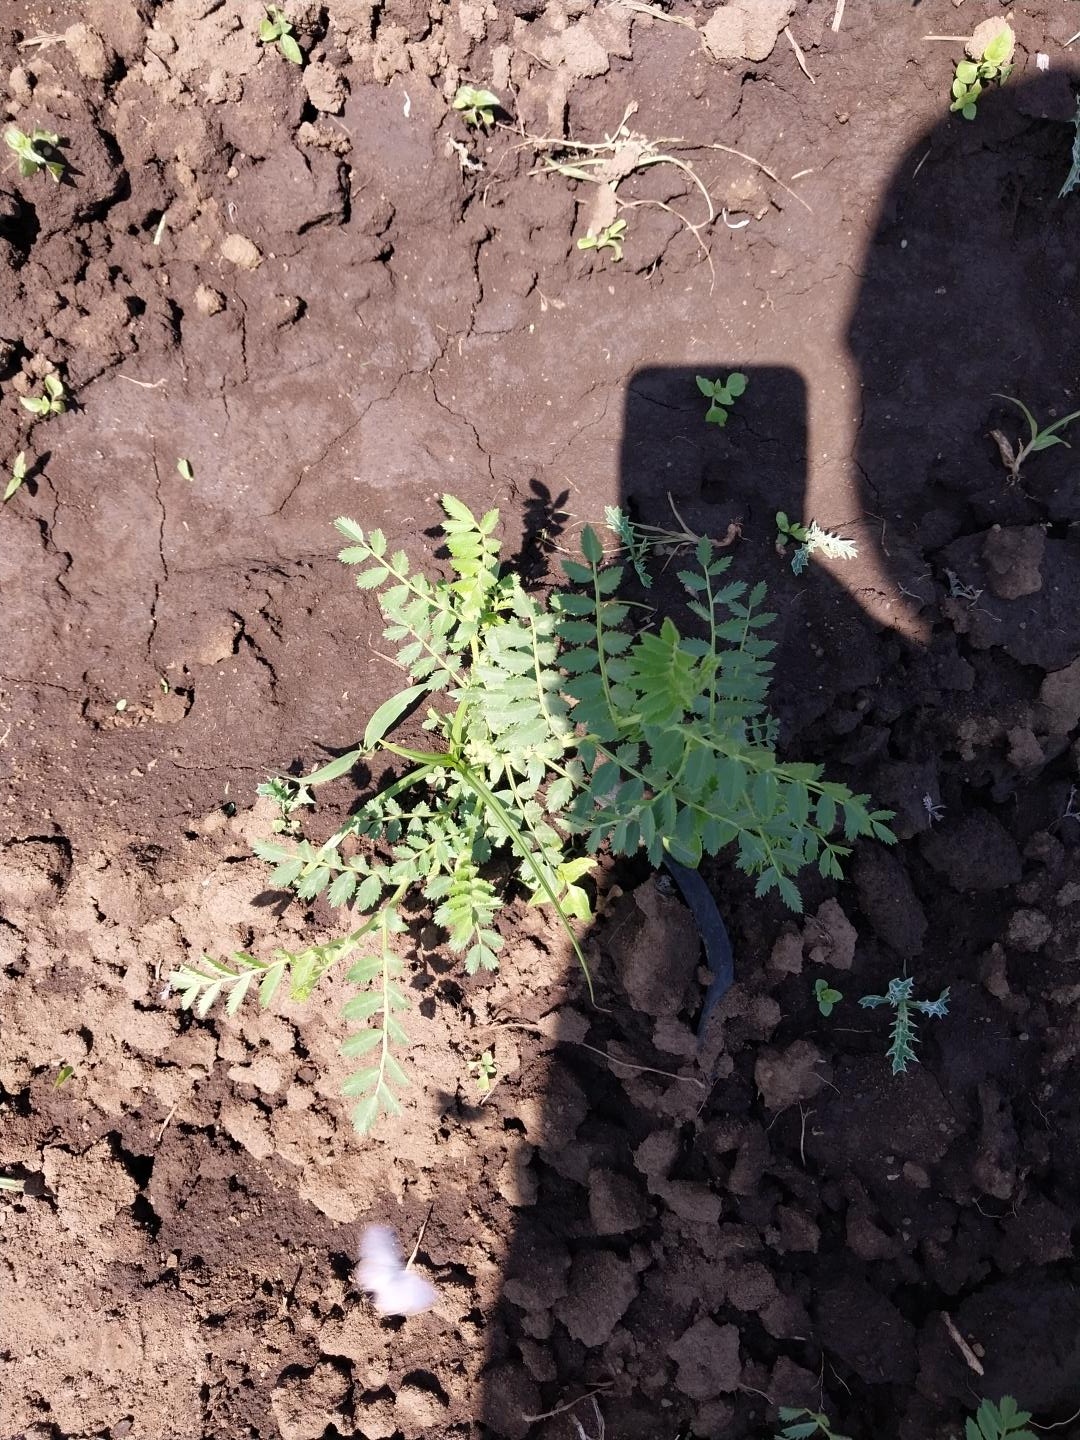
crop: chickpea
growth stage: vegetative
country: Tanzania
